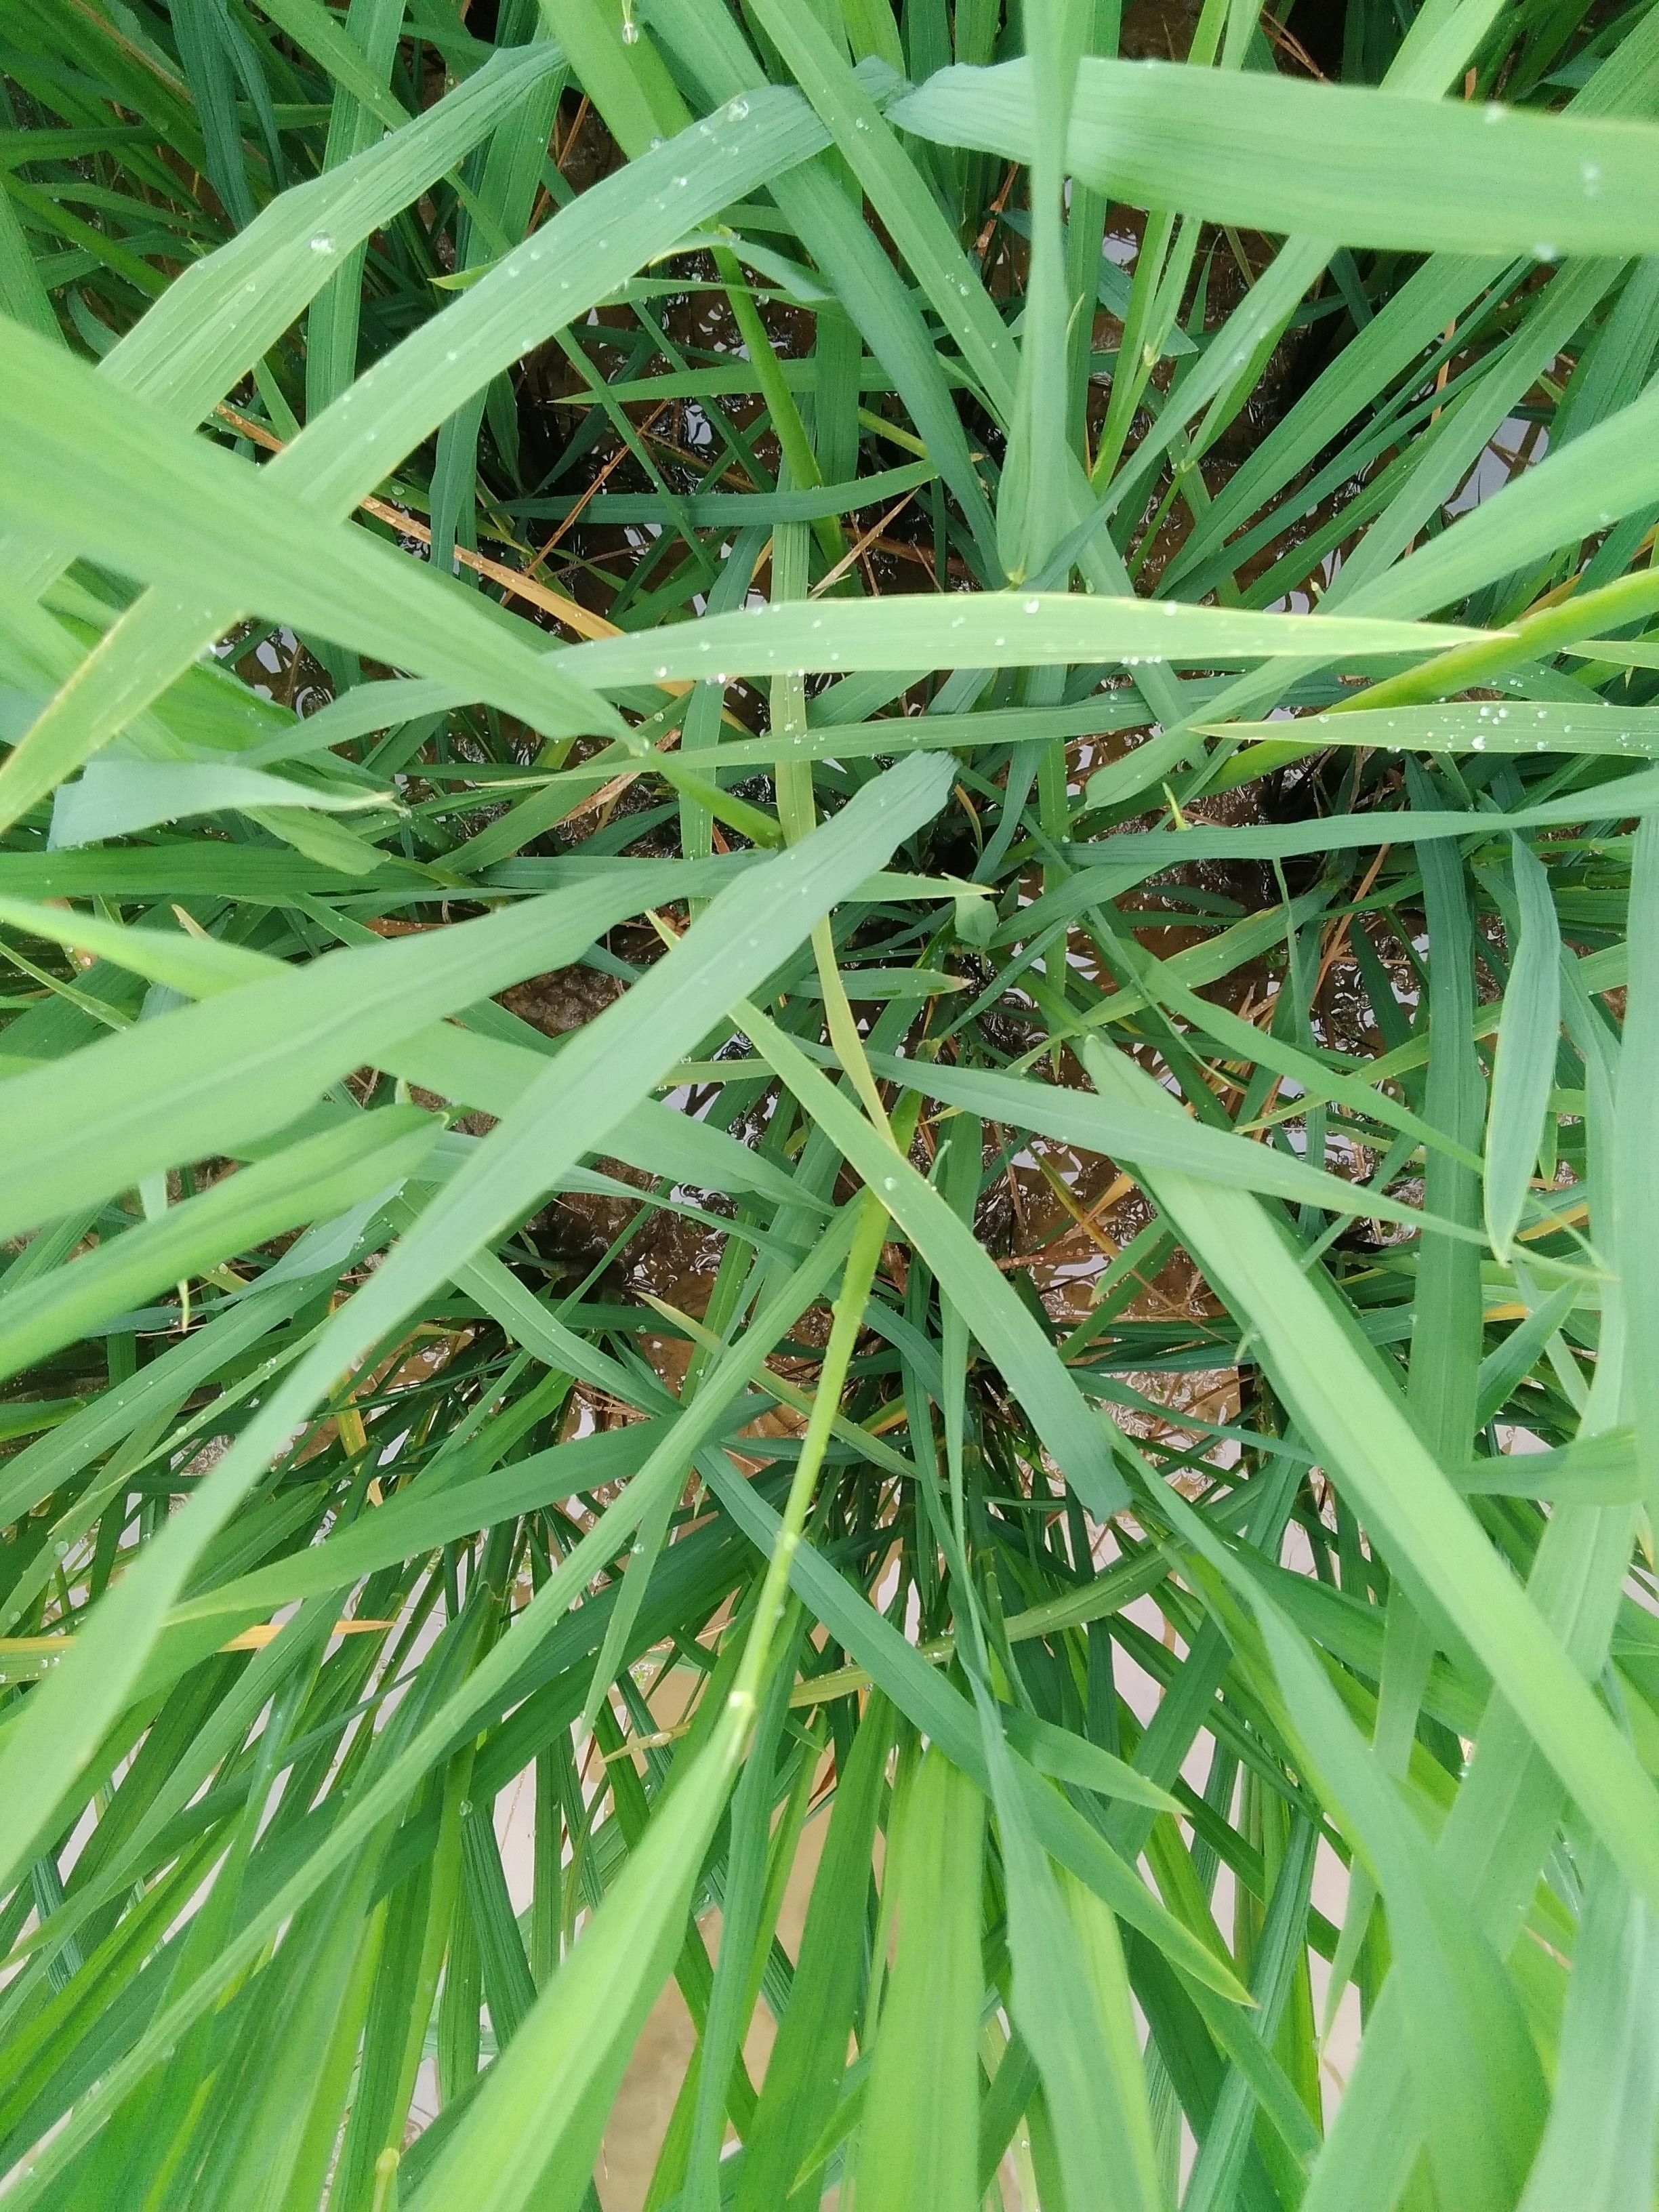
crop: rice
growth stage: booting
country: Nigeria
